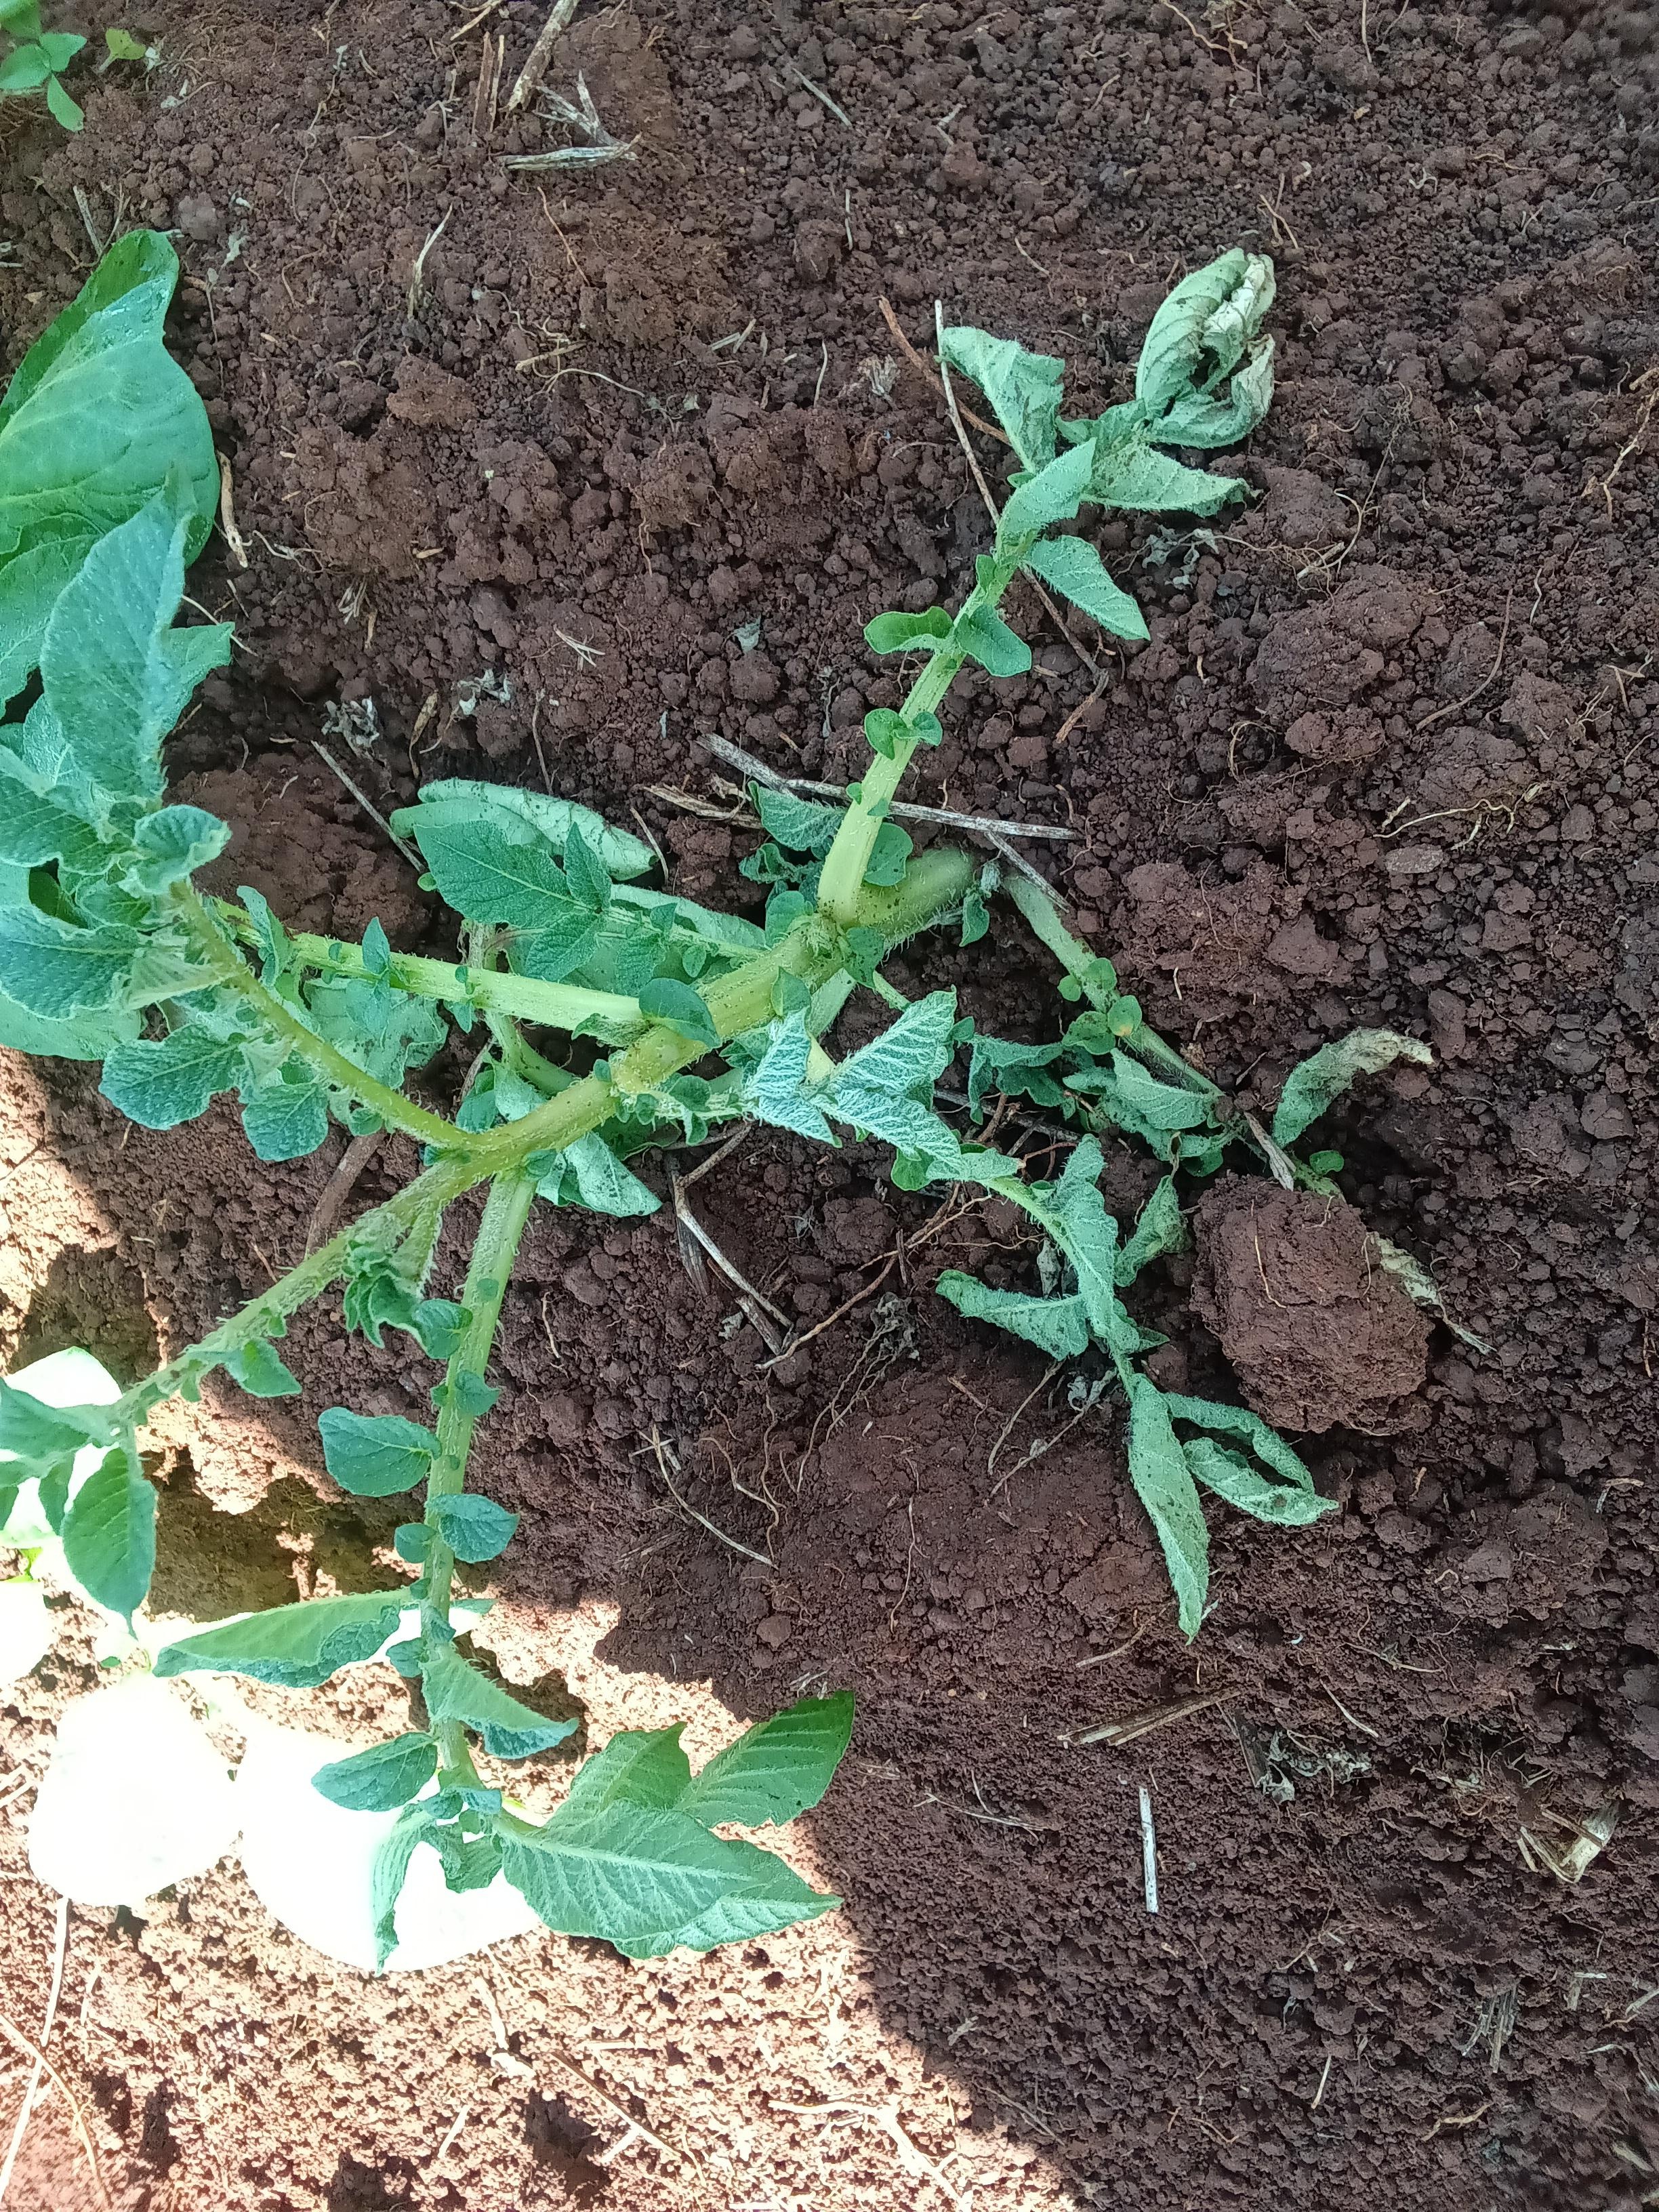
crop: potato
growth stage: vegetative
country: Kenya
